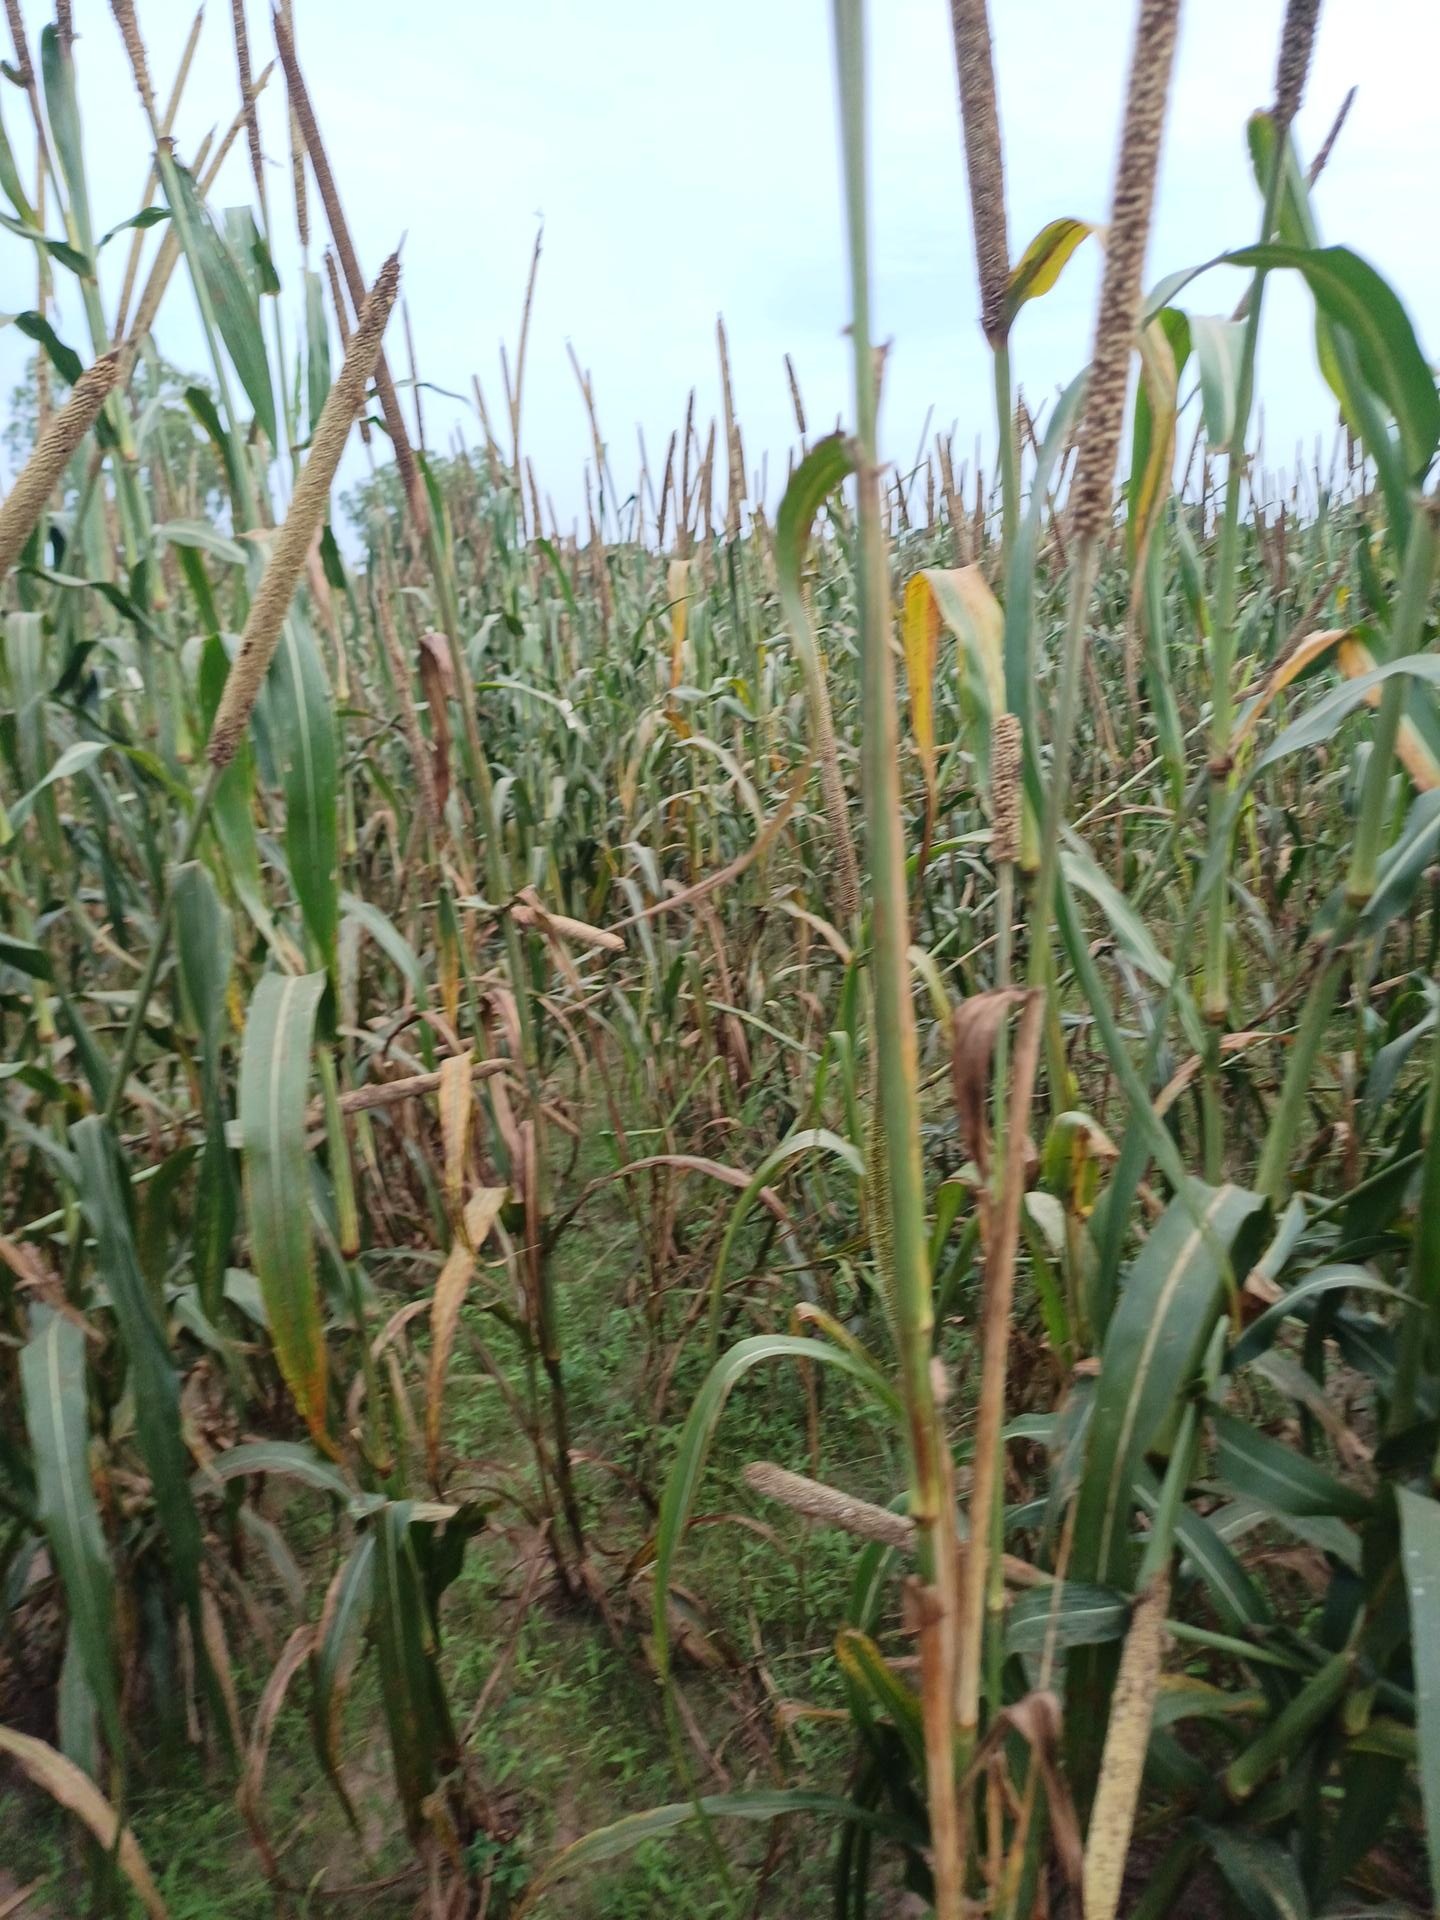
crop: pearl millet
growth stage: filling grain
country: Senegal
